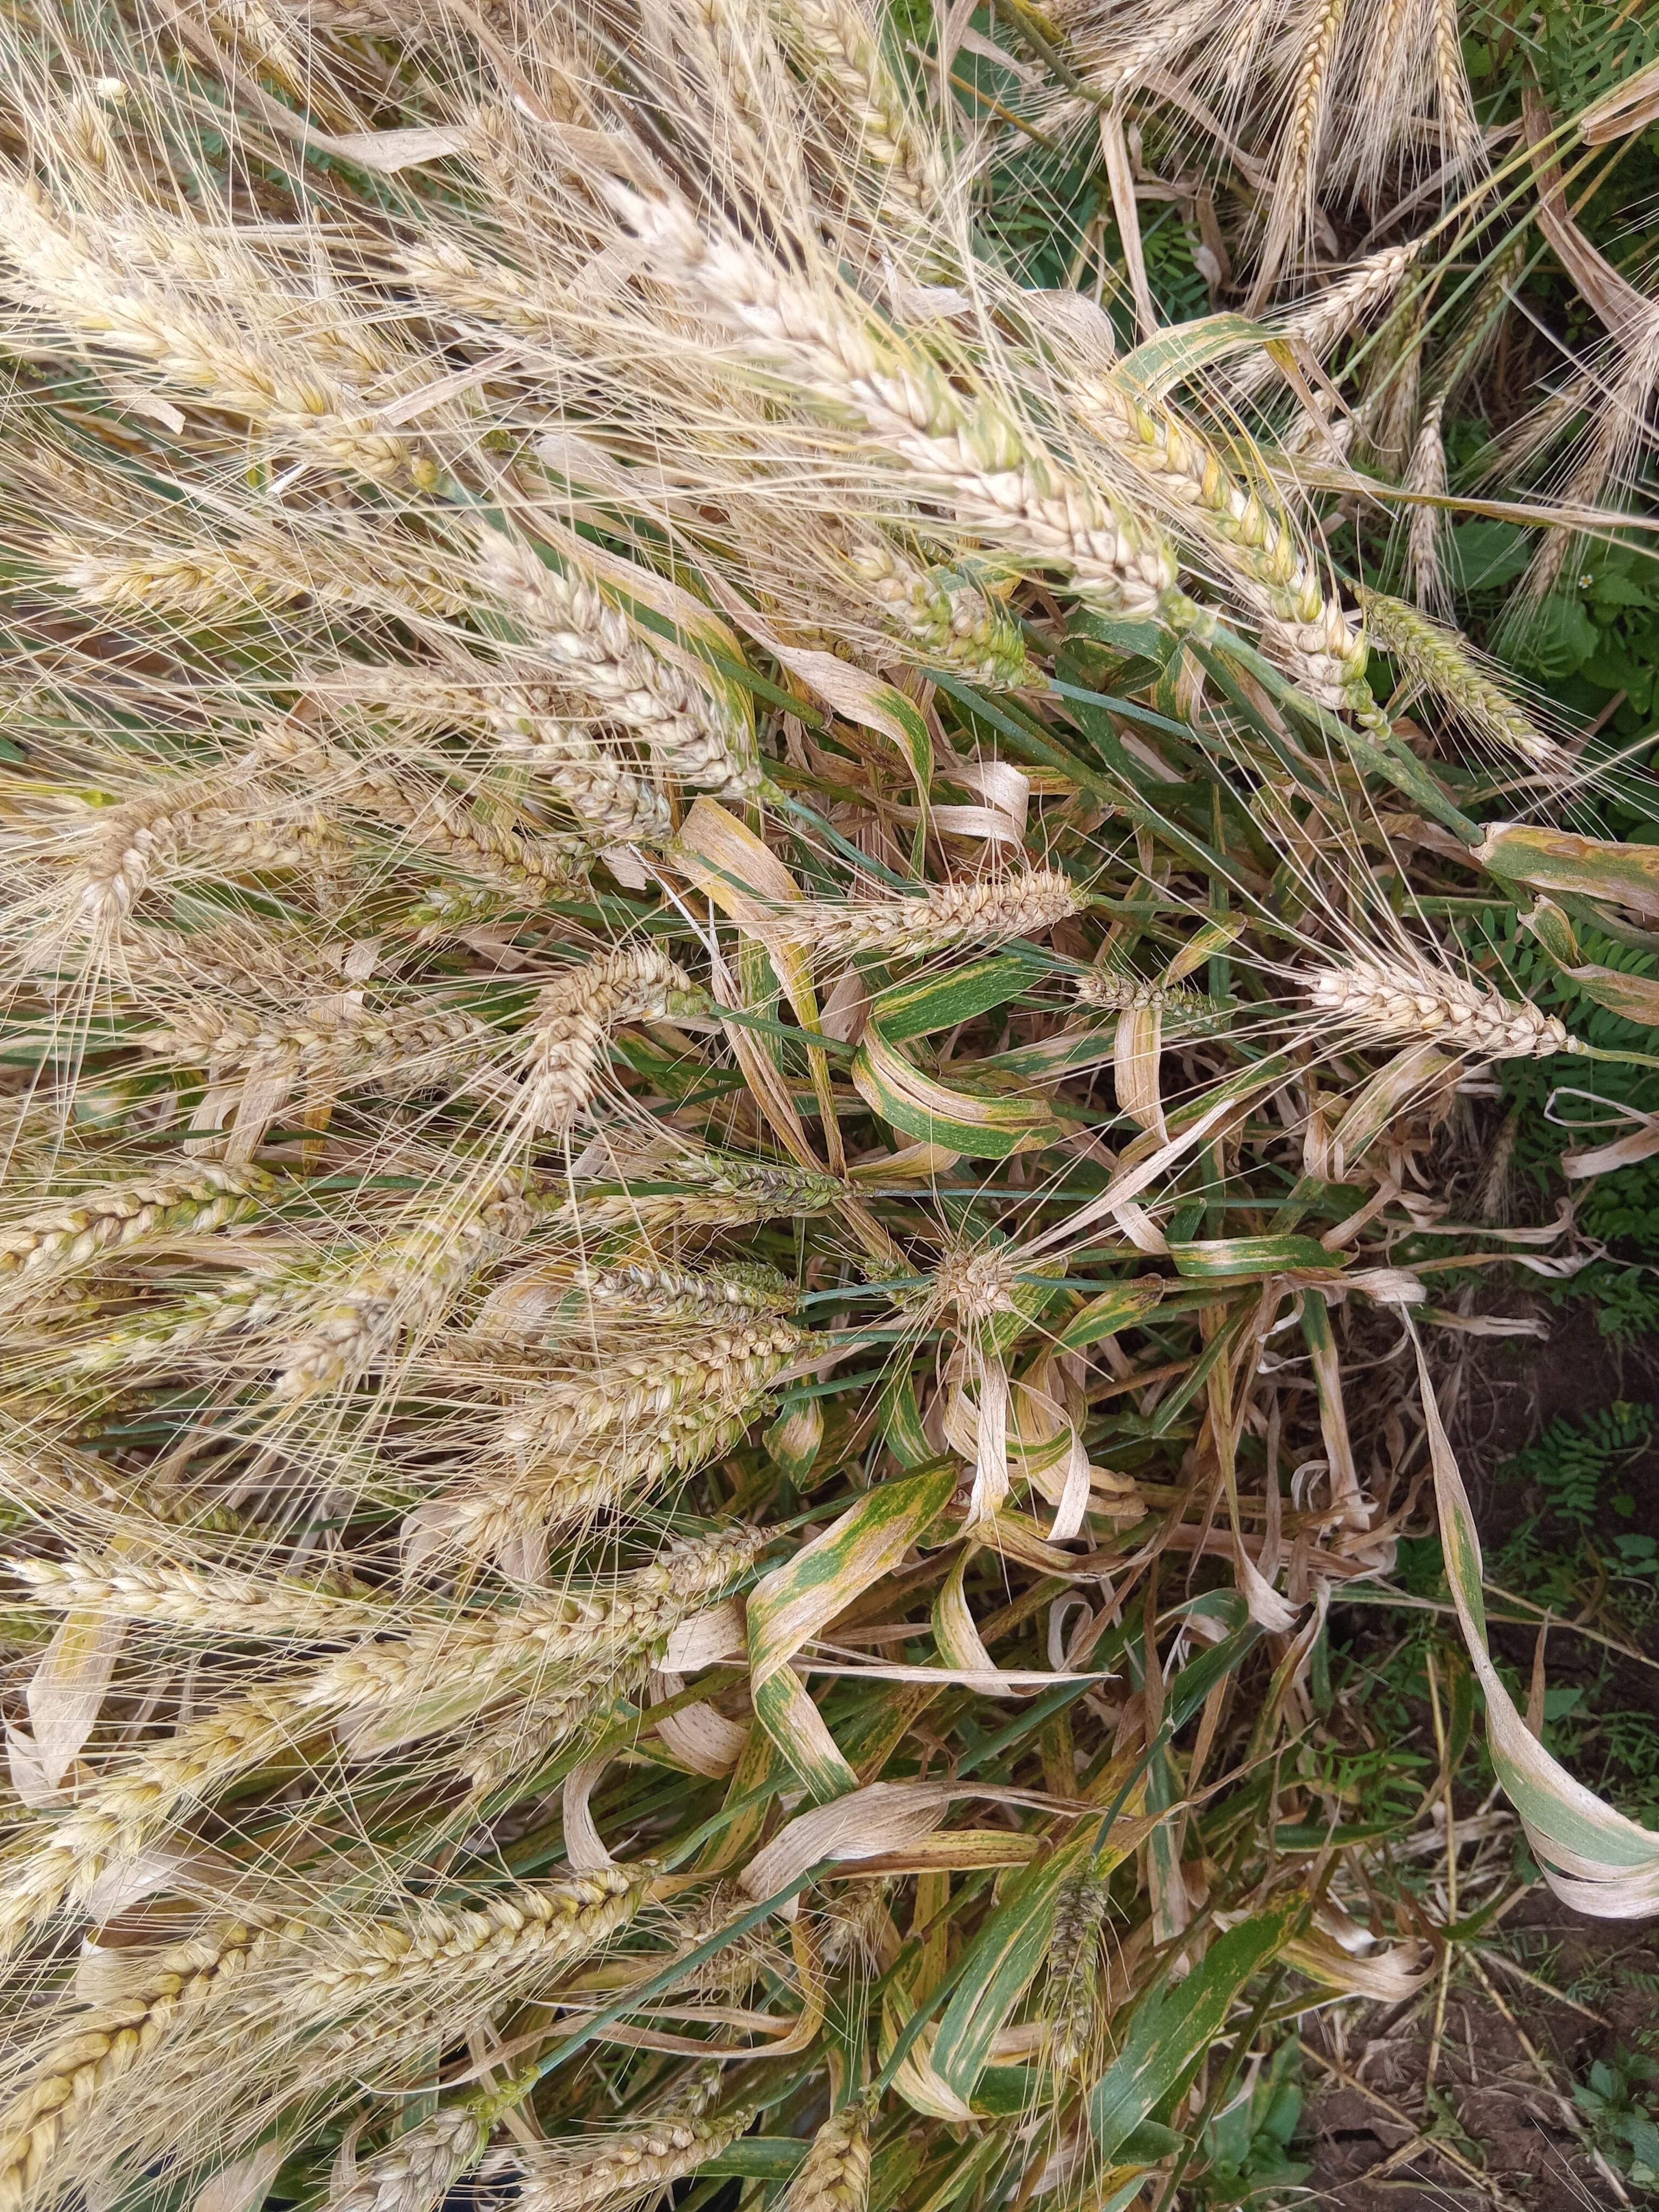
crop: wheat
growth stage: maturity
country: Kenya
